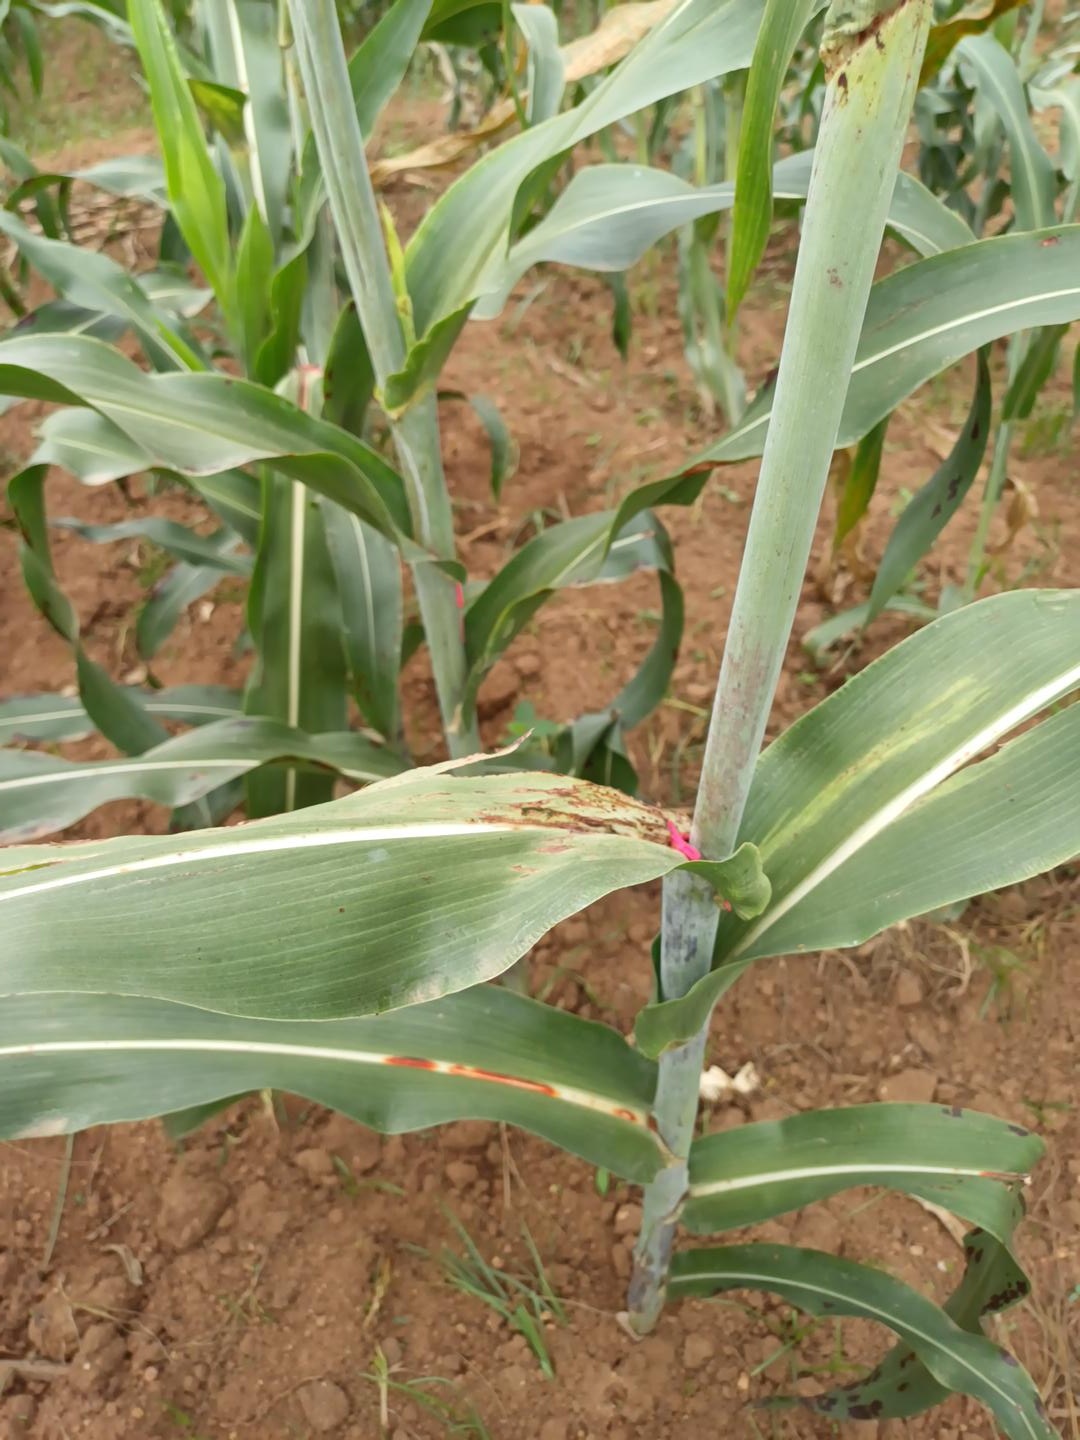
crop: sorghum
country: Kenya
